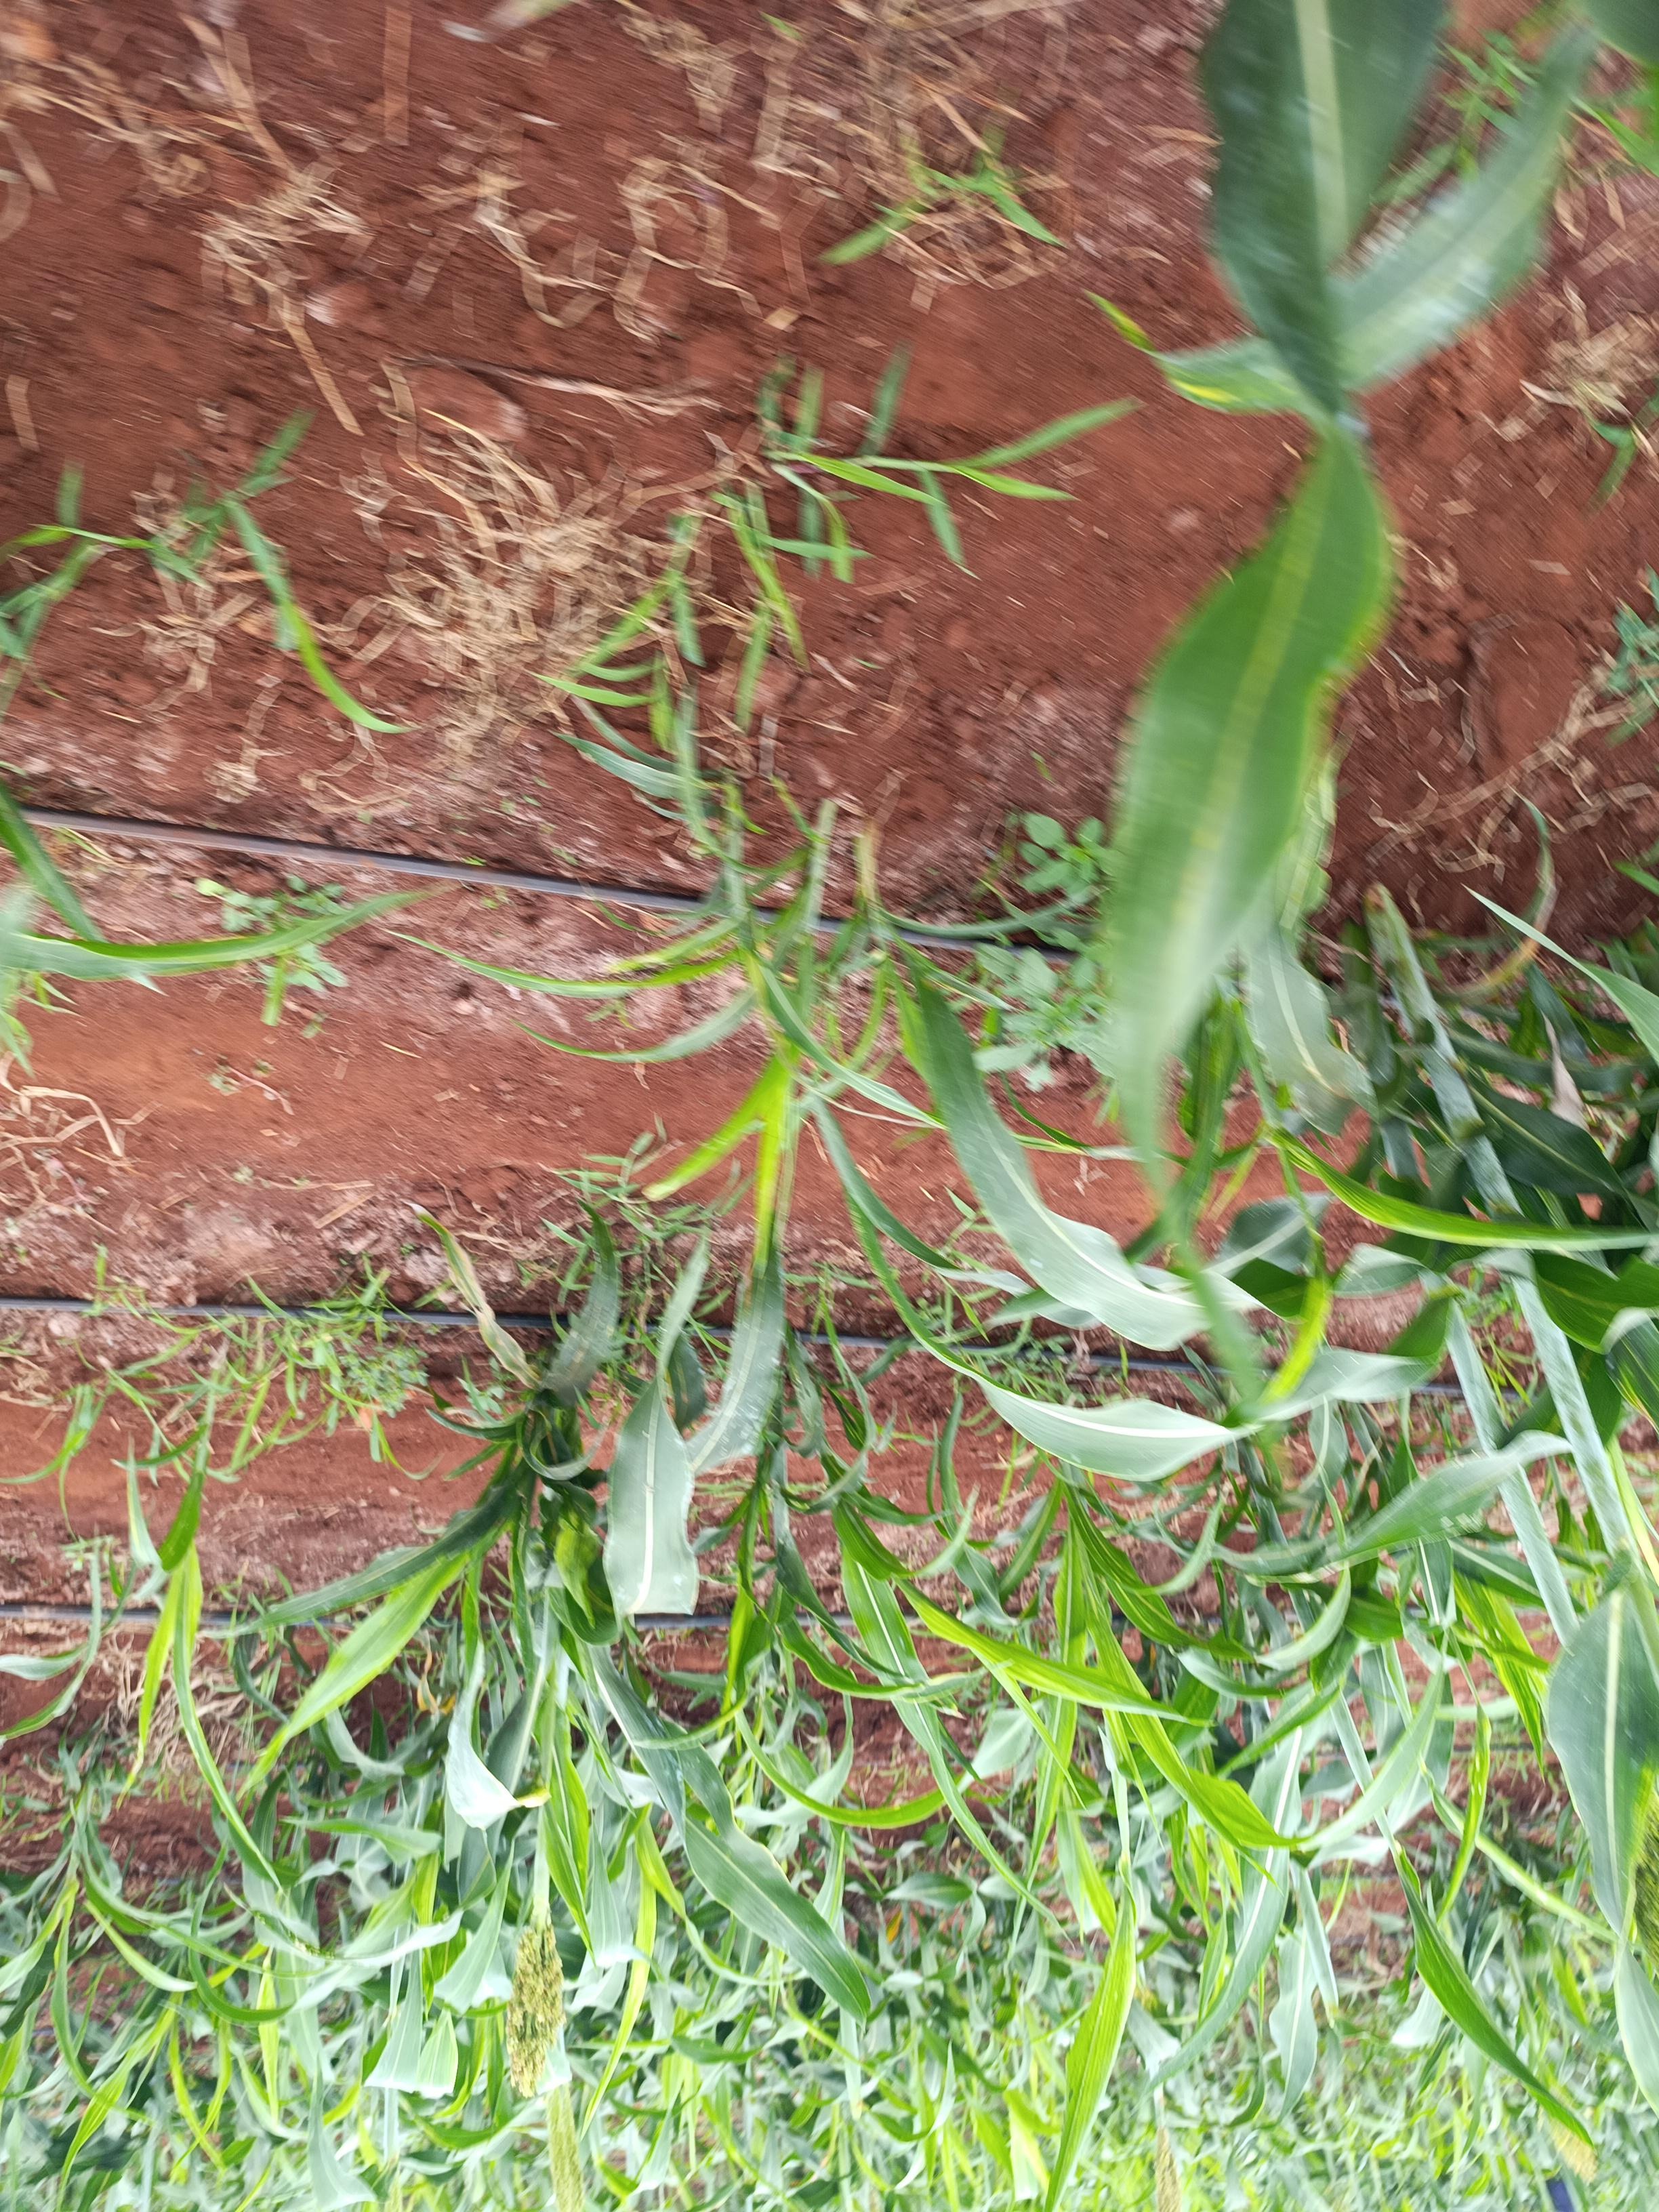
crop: sorghum
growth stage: flowering
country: Kenya
